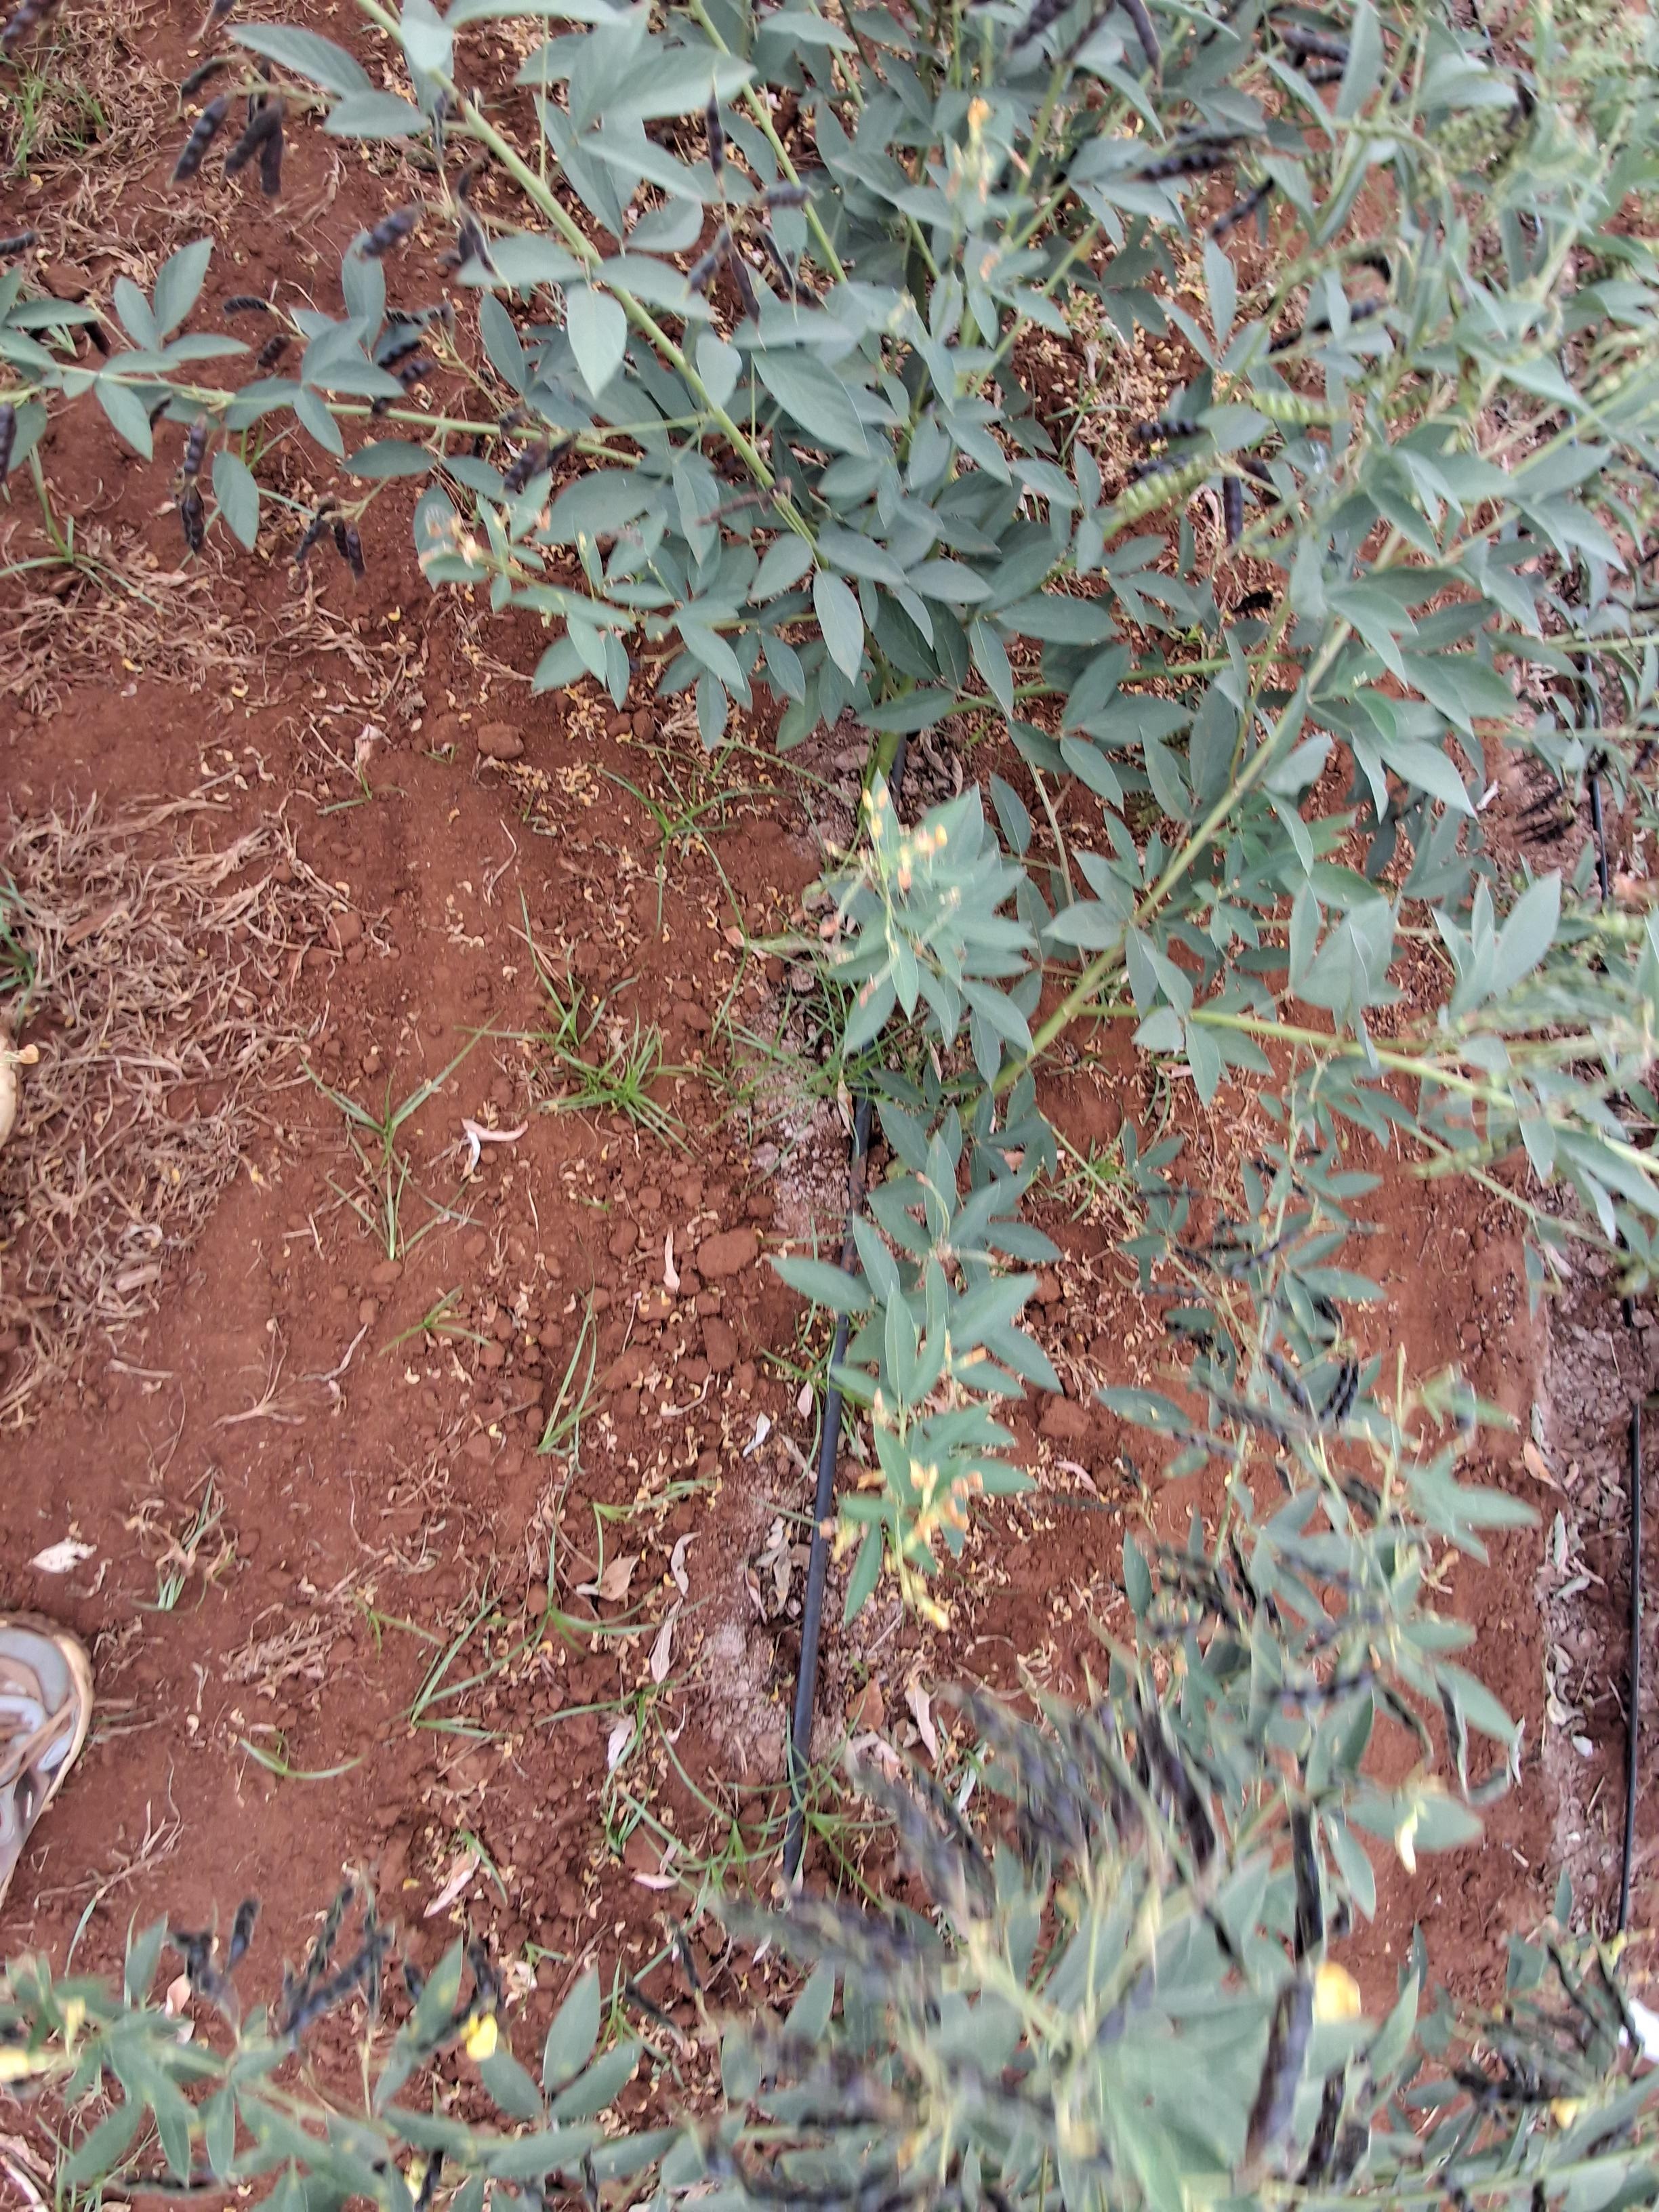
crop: pigeonpea
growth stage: development pod
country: Kenya
